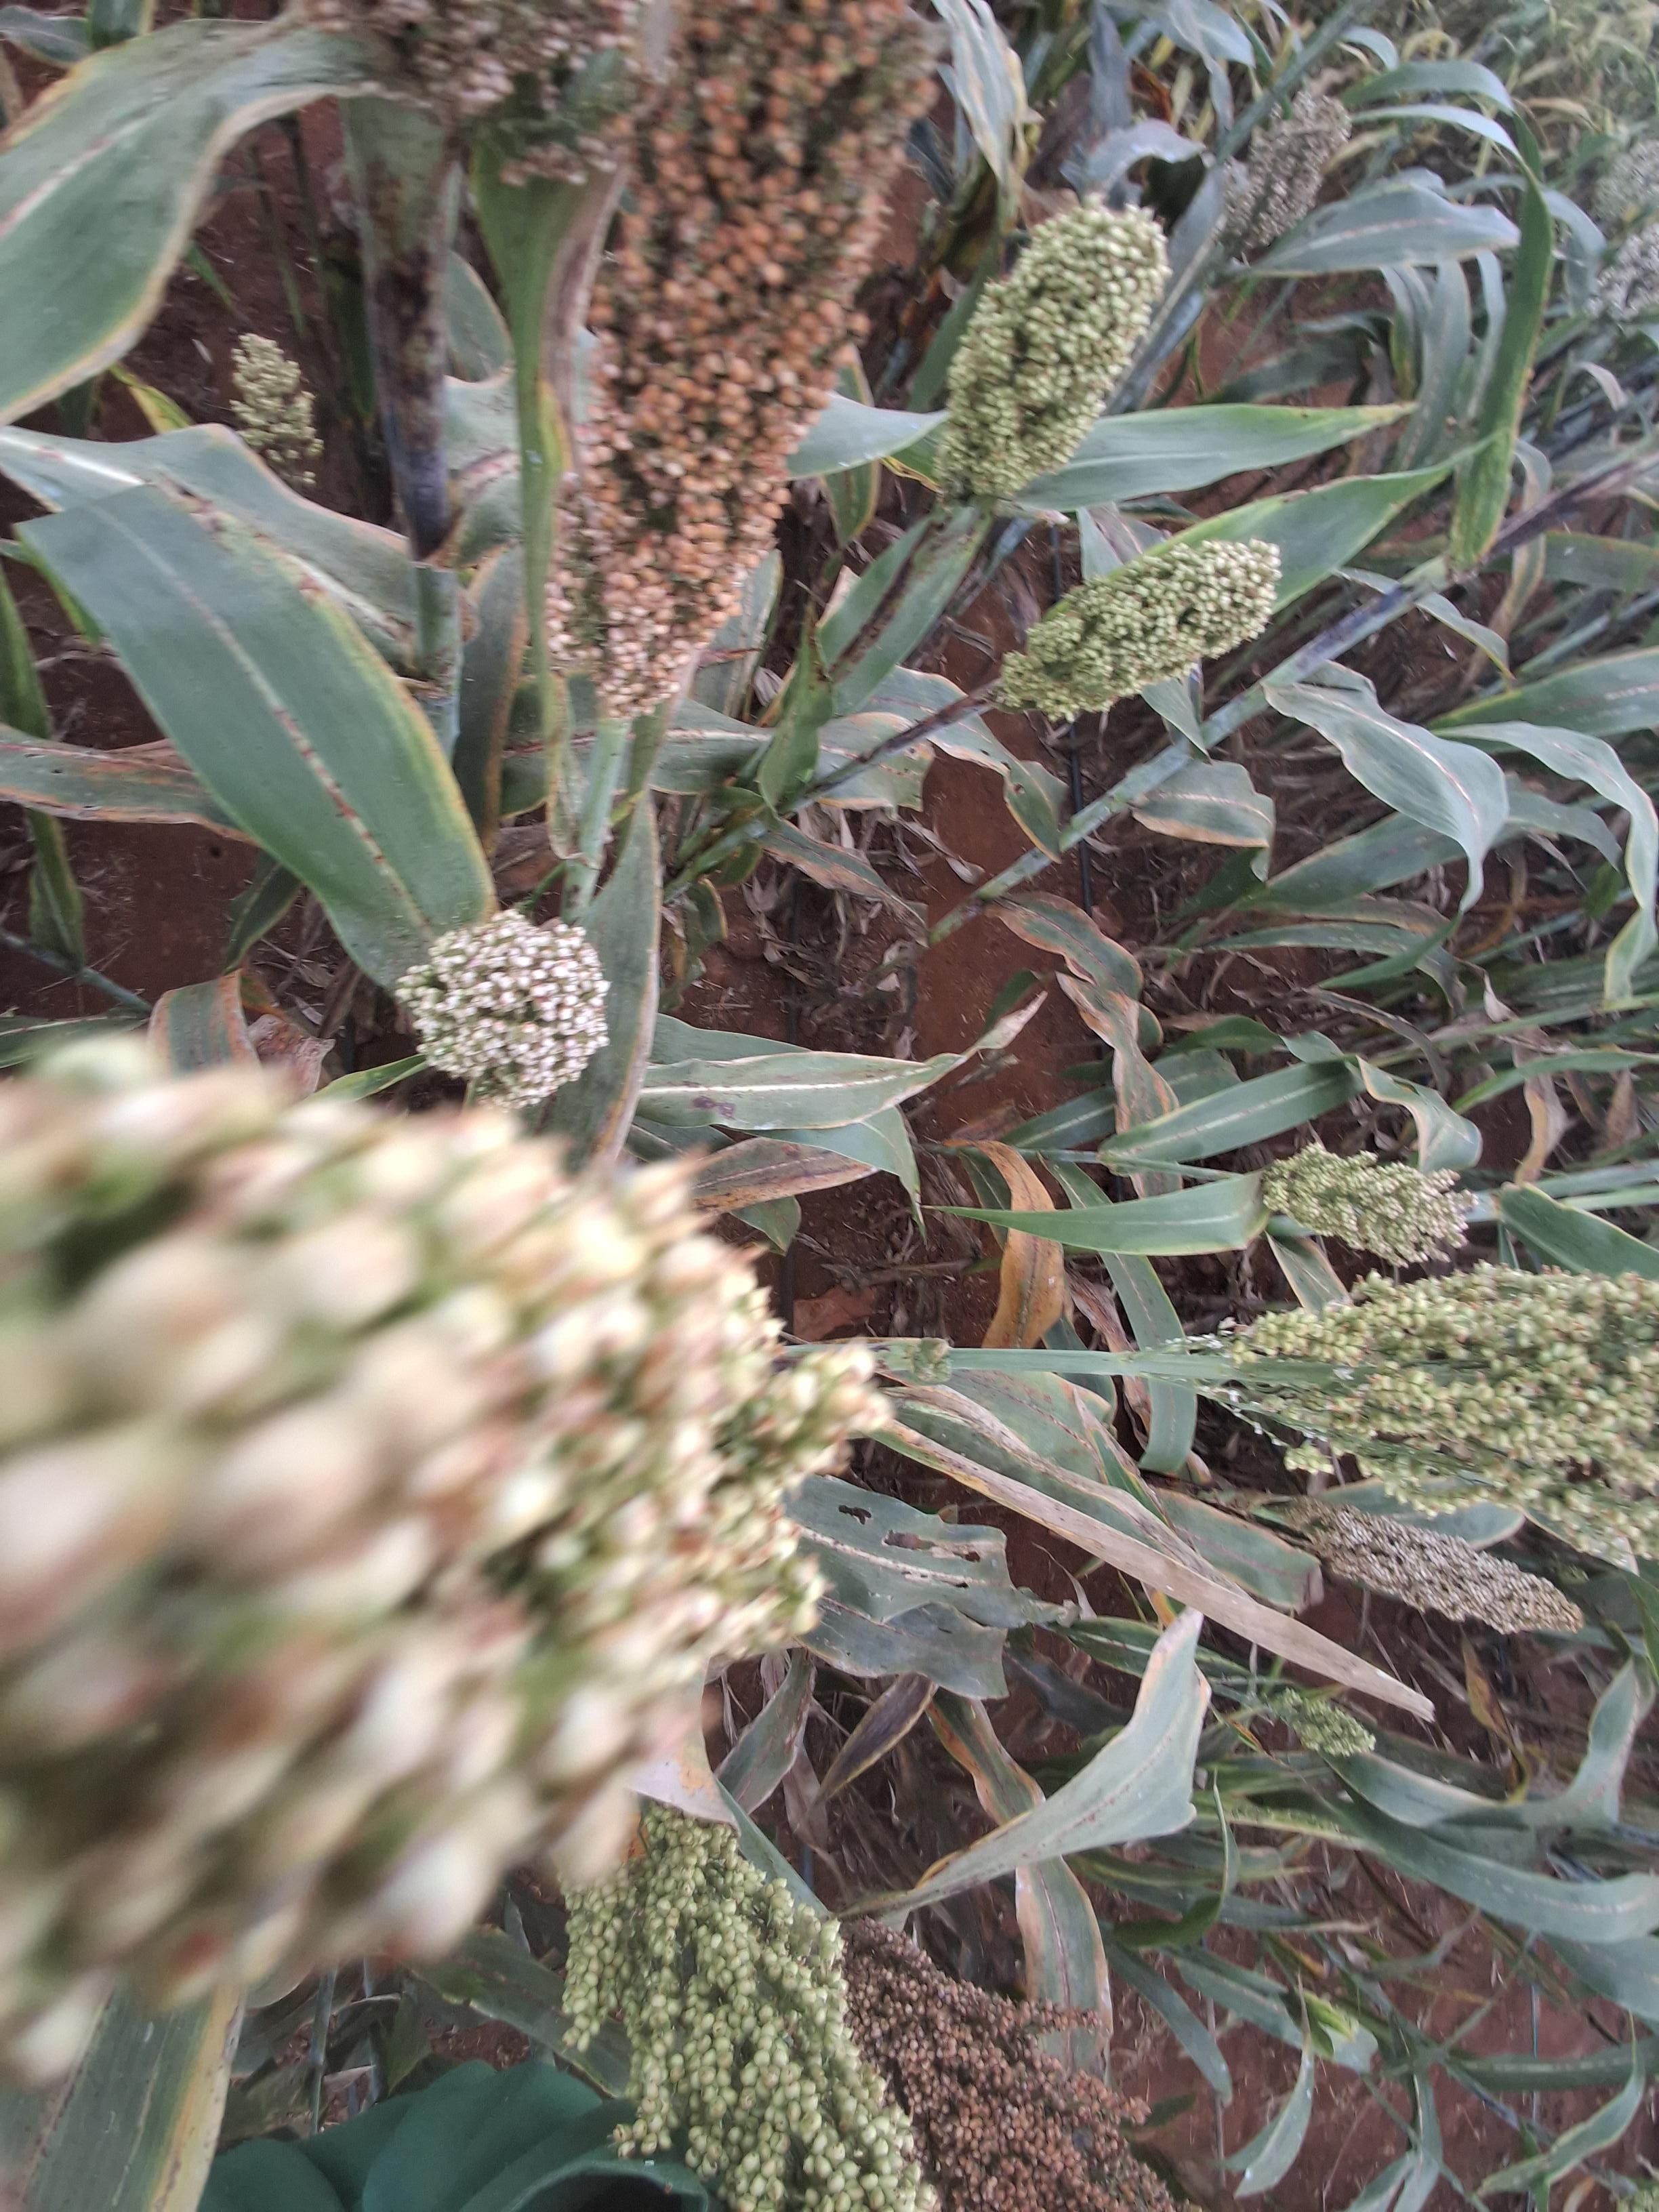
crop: sorghum
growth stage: filling grain
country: Kenya
